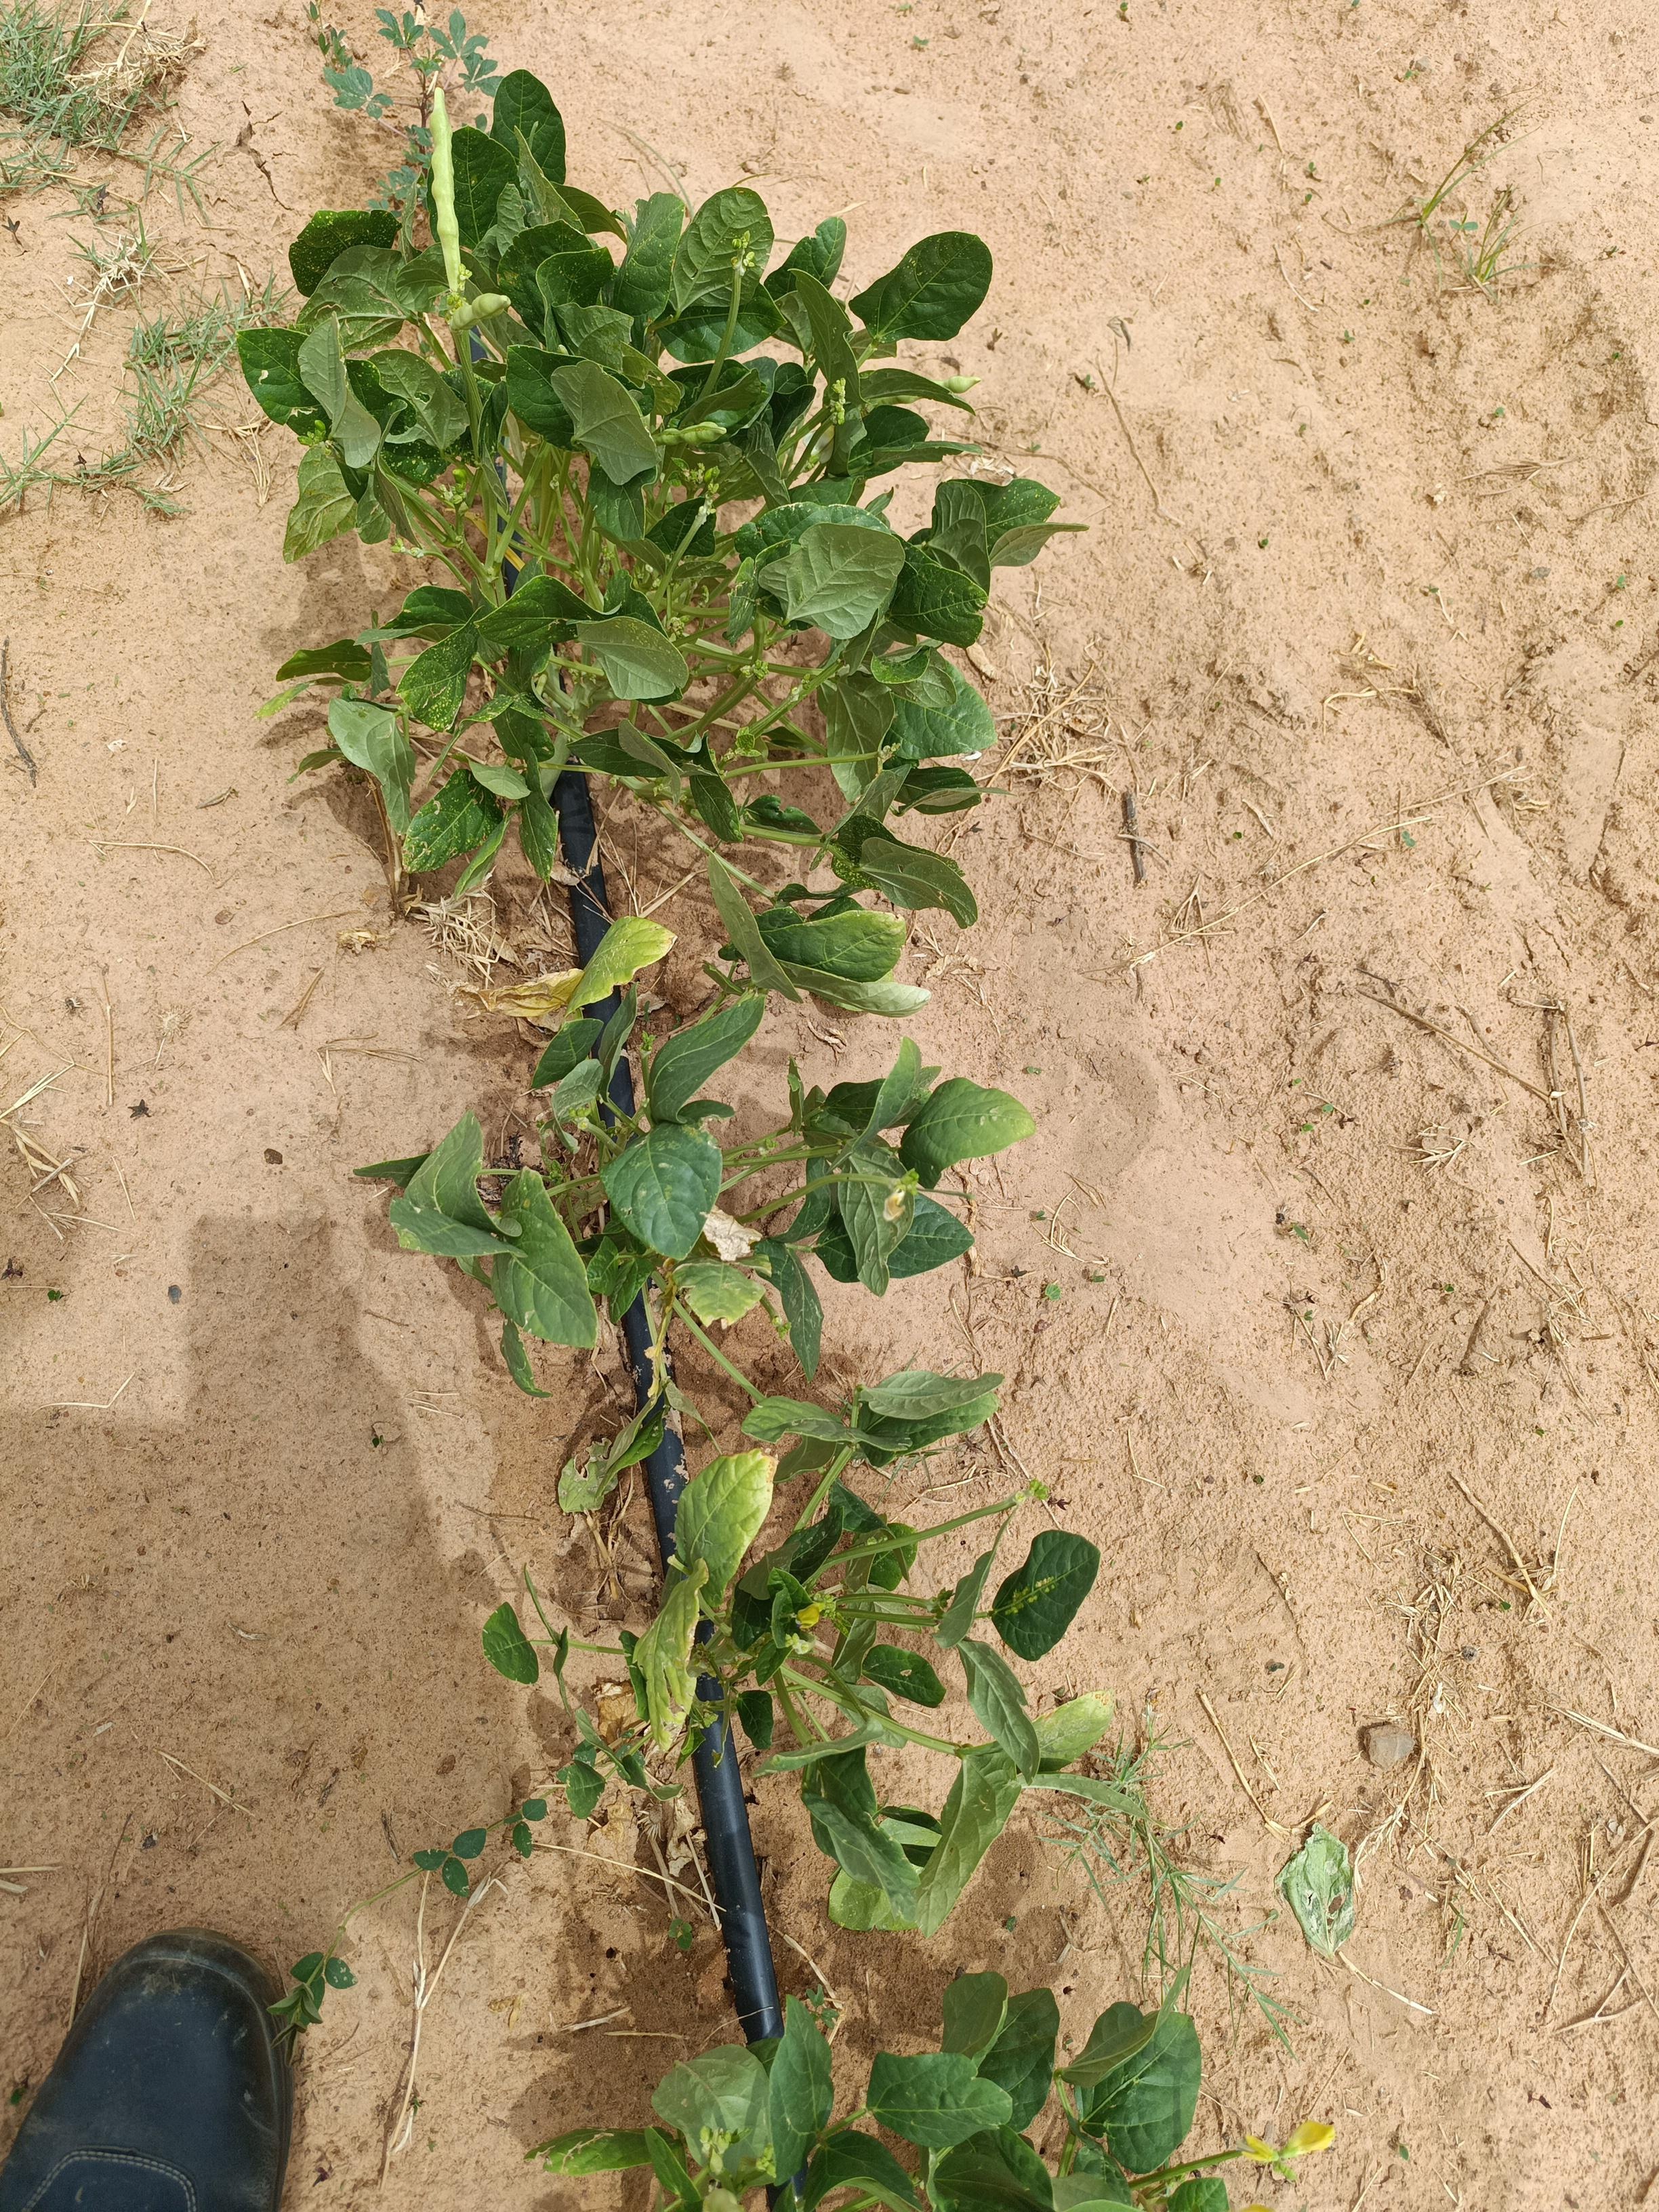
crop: cowpea
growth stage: flowering
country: Nigeria
